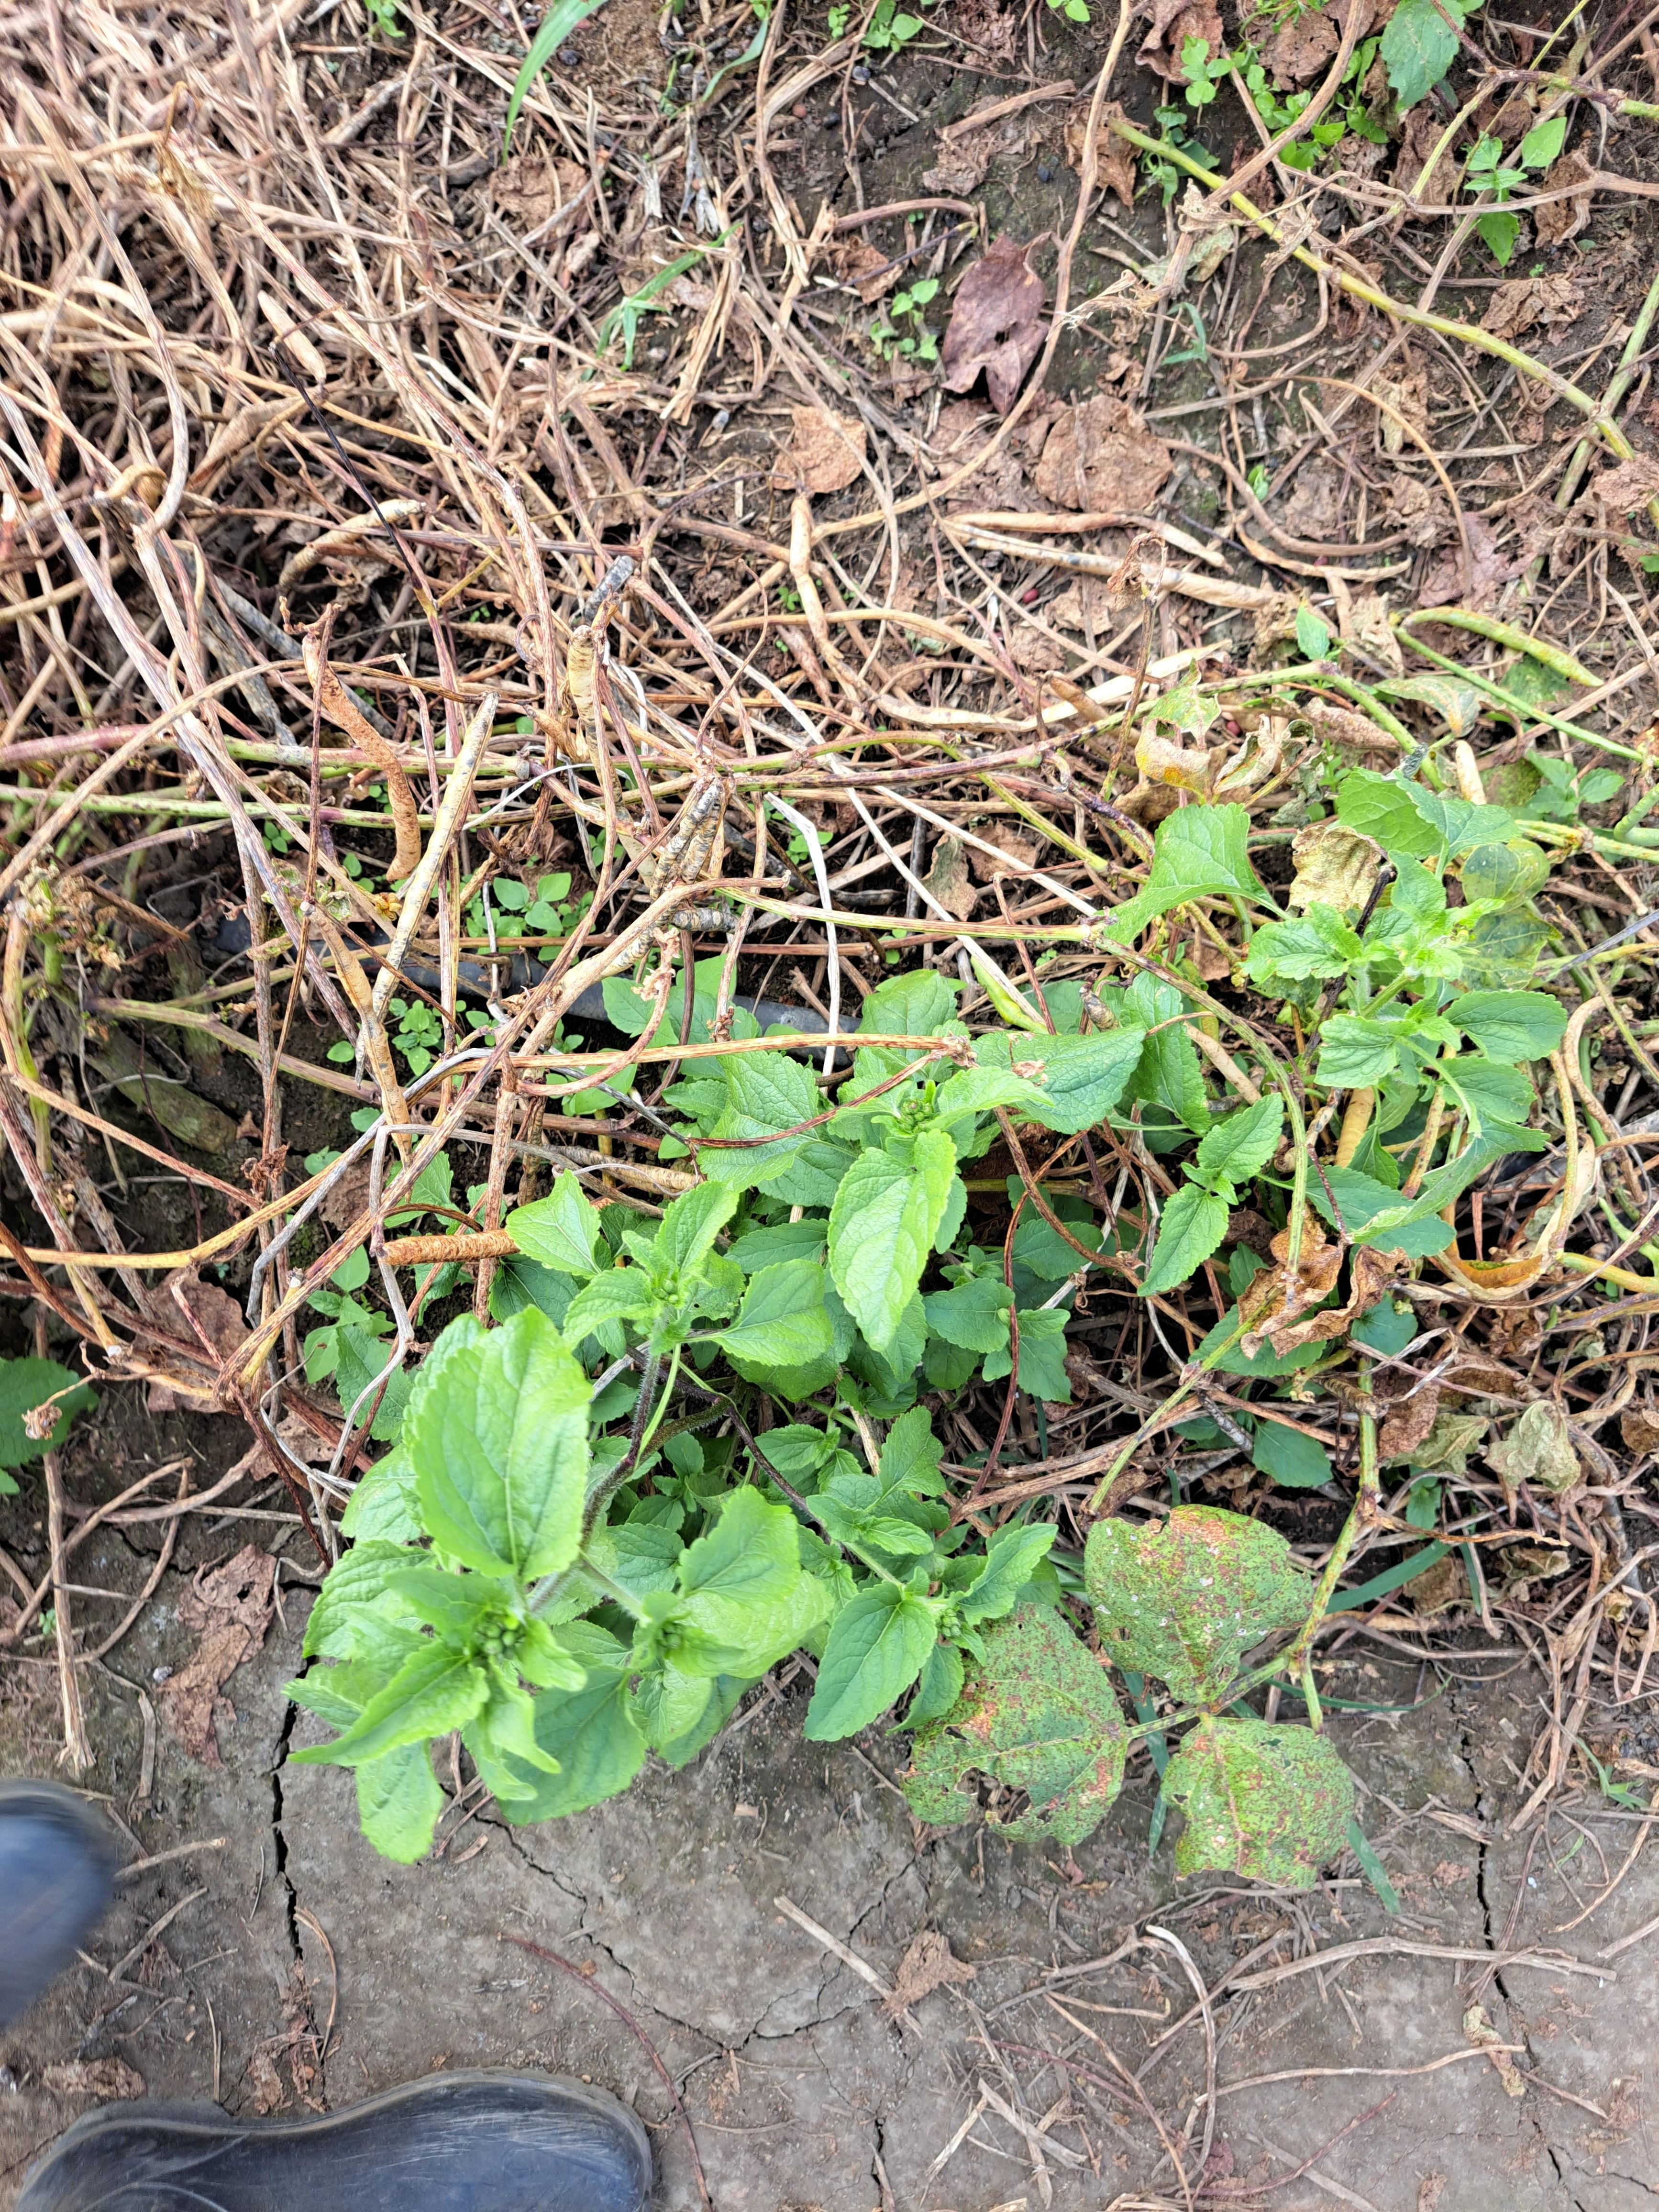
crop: cowpea
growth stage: development pod
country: Tanzania
